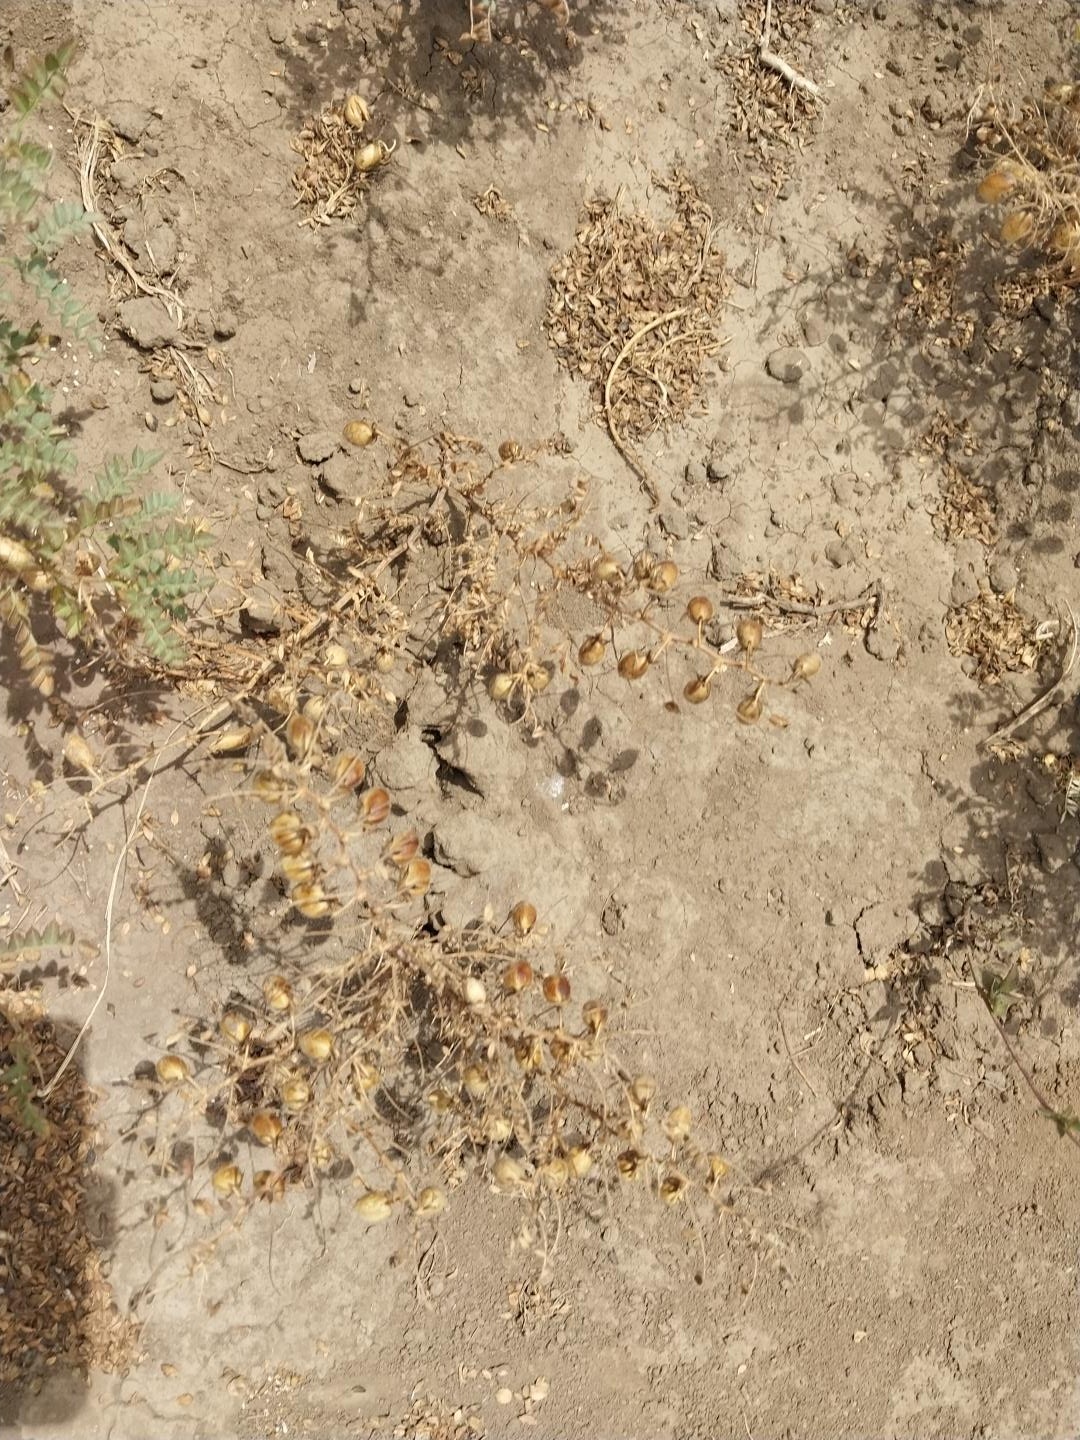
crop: chickpea
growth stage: development pod
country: Tanzania
